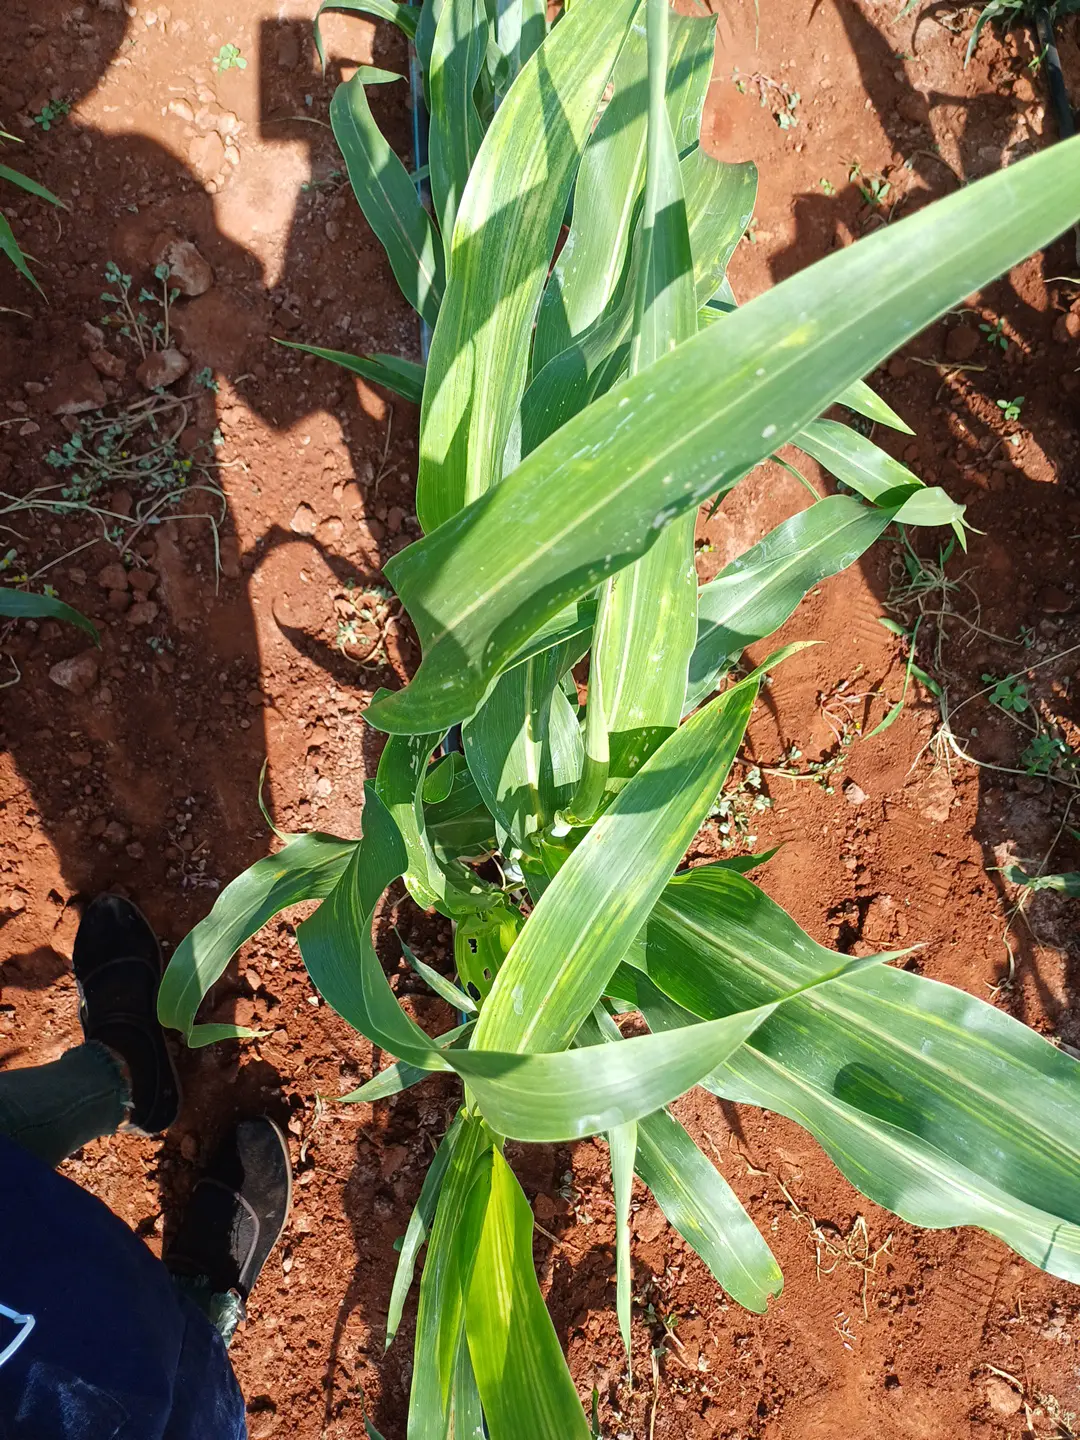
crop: sorghum
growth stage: heading tuber
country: Kenya
